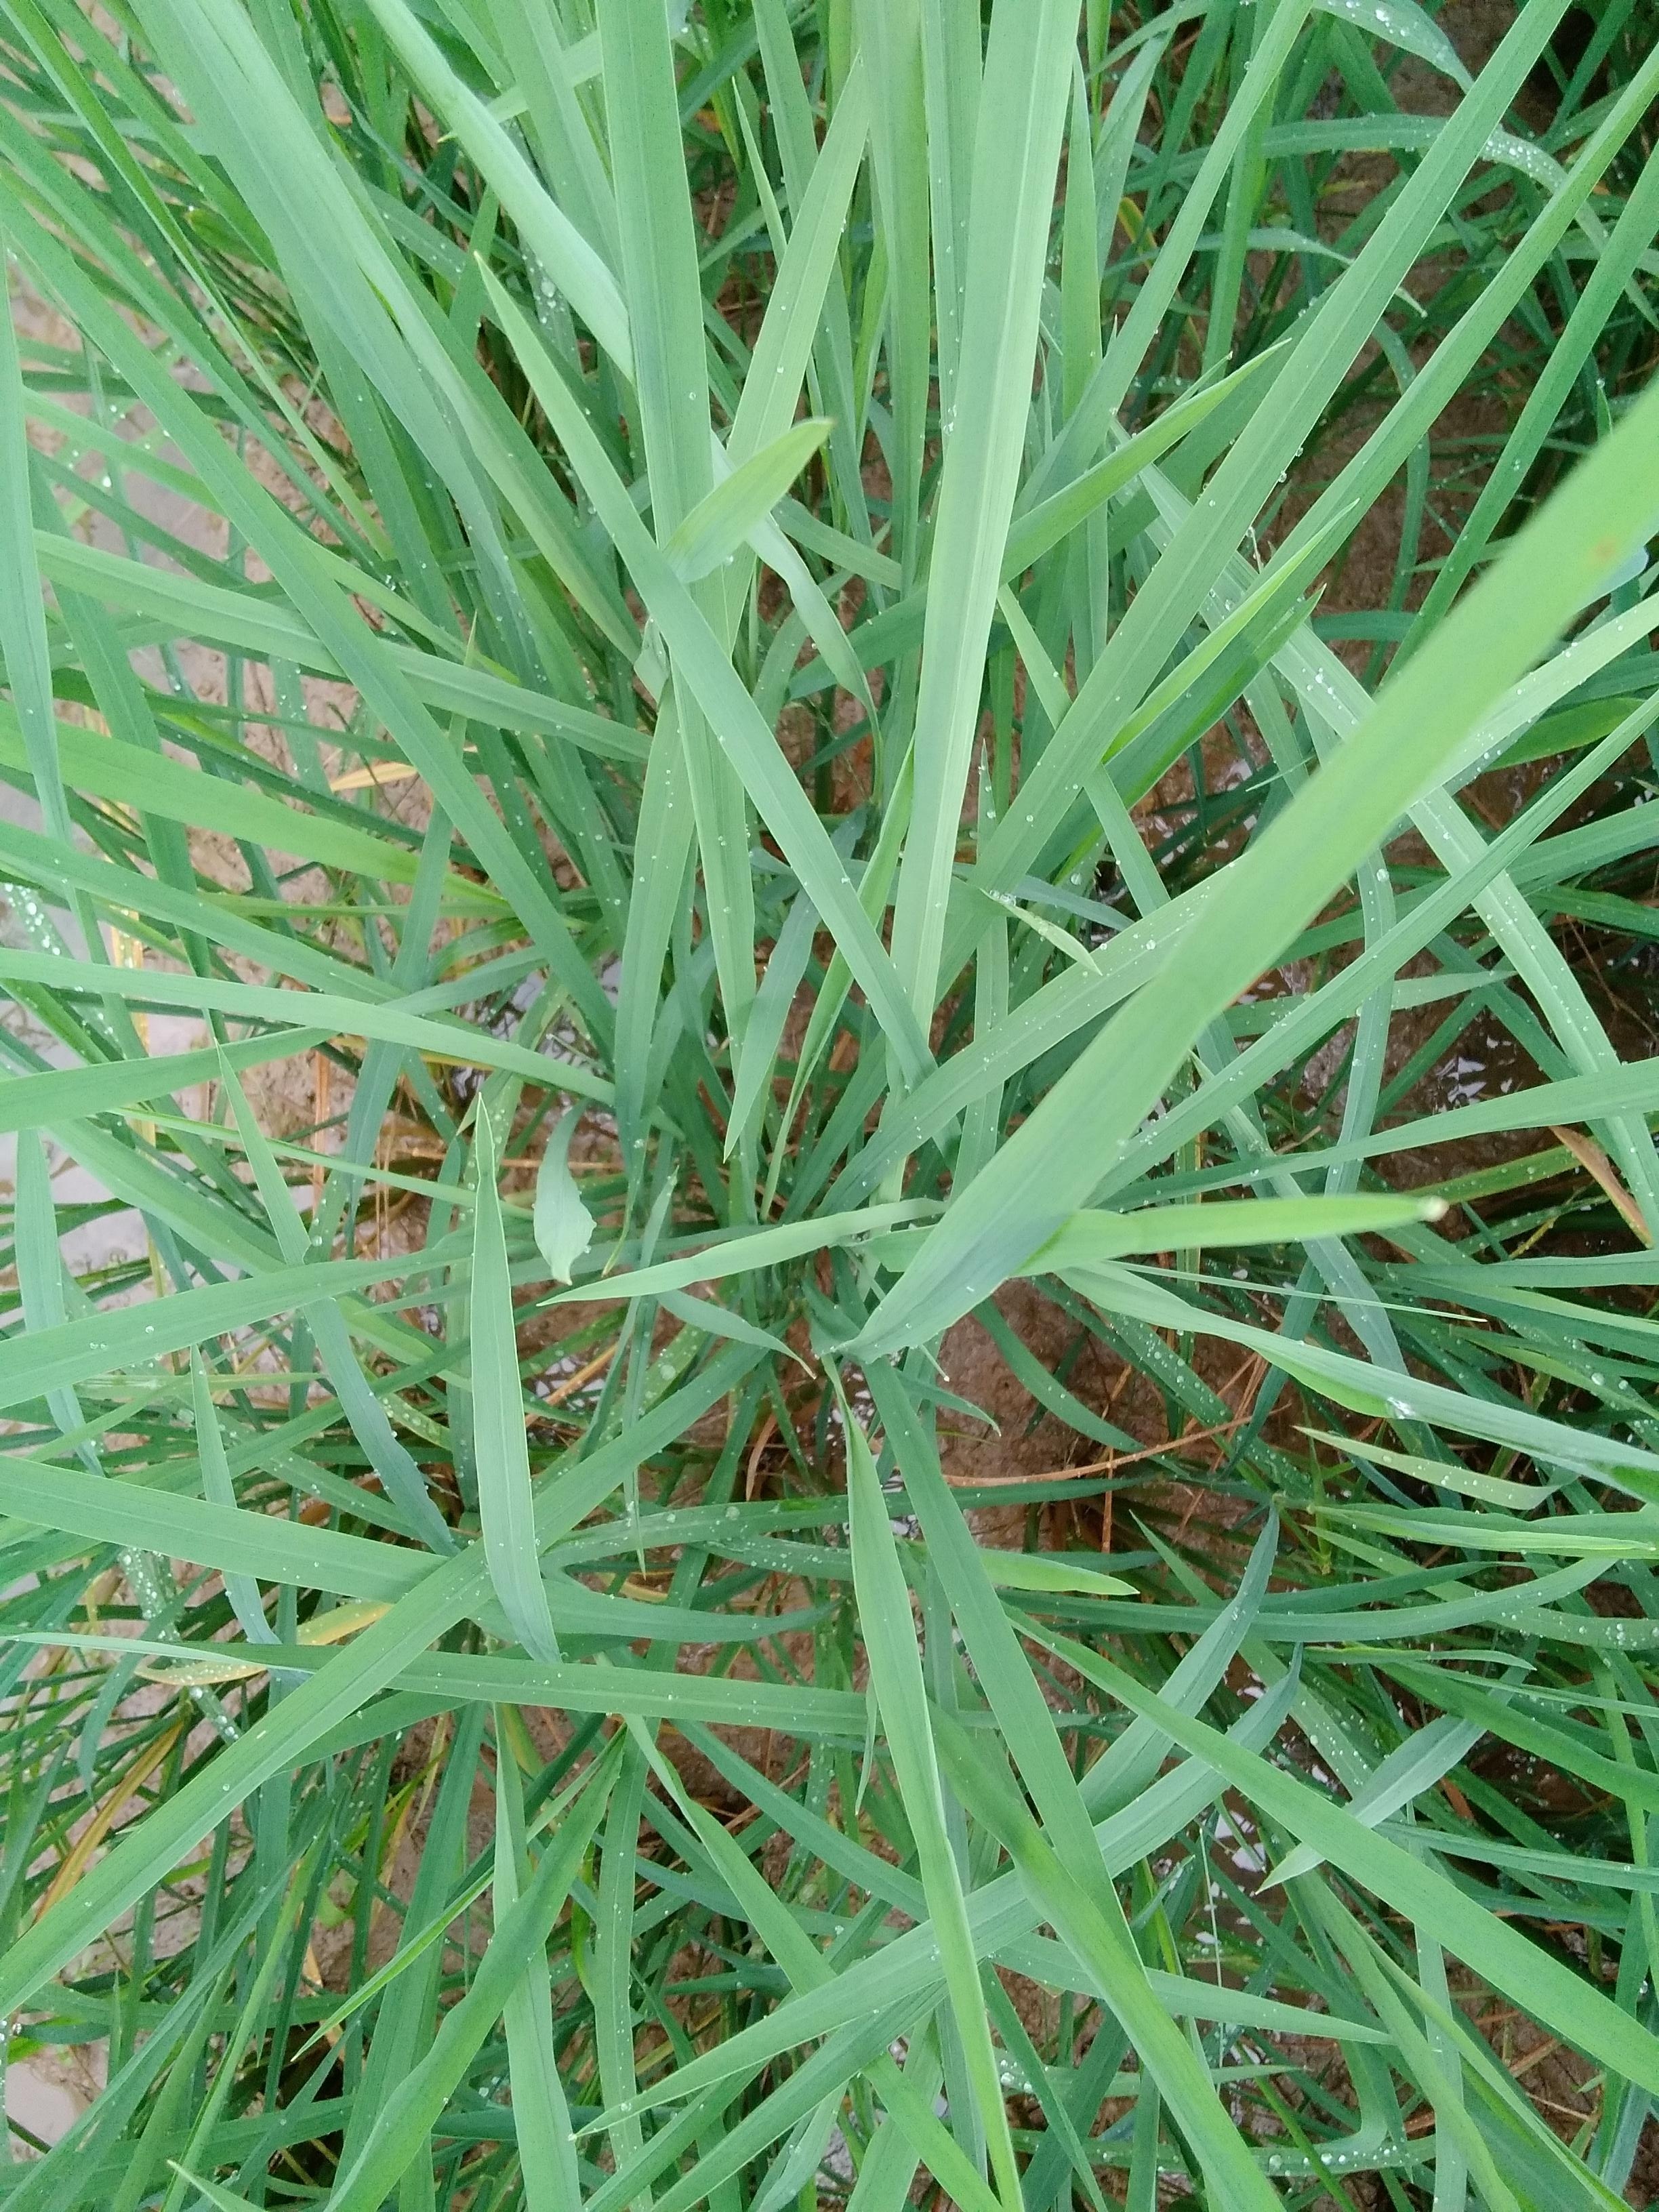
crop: rice
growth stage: elongation stem
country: Nigeria
